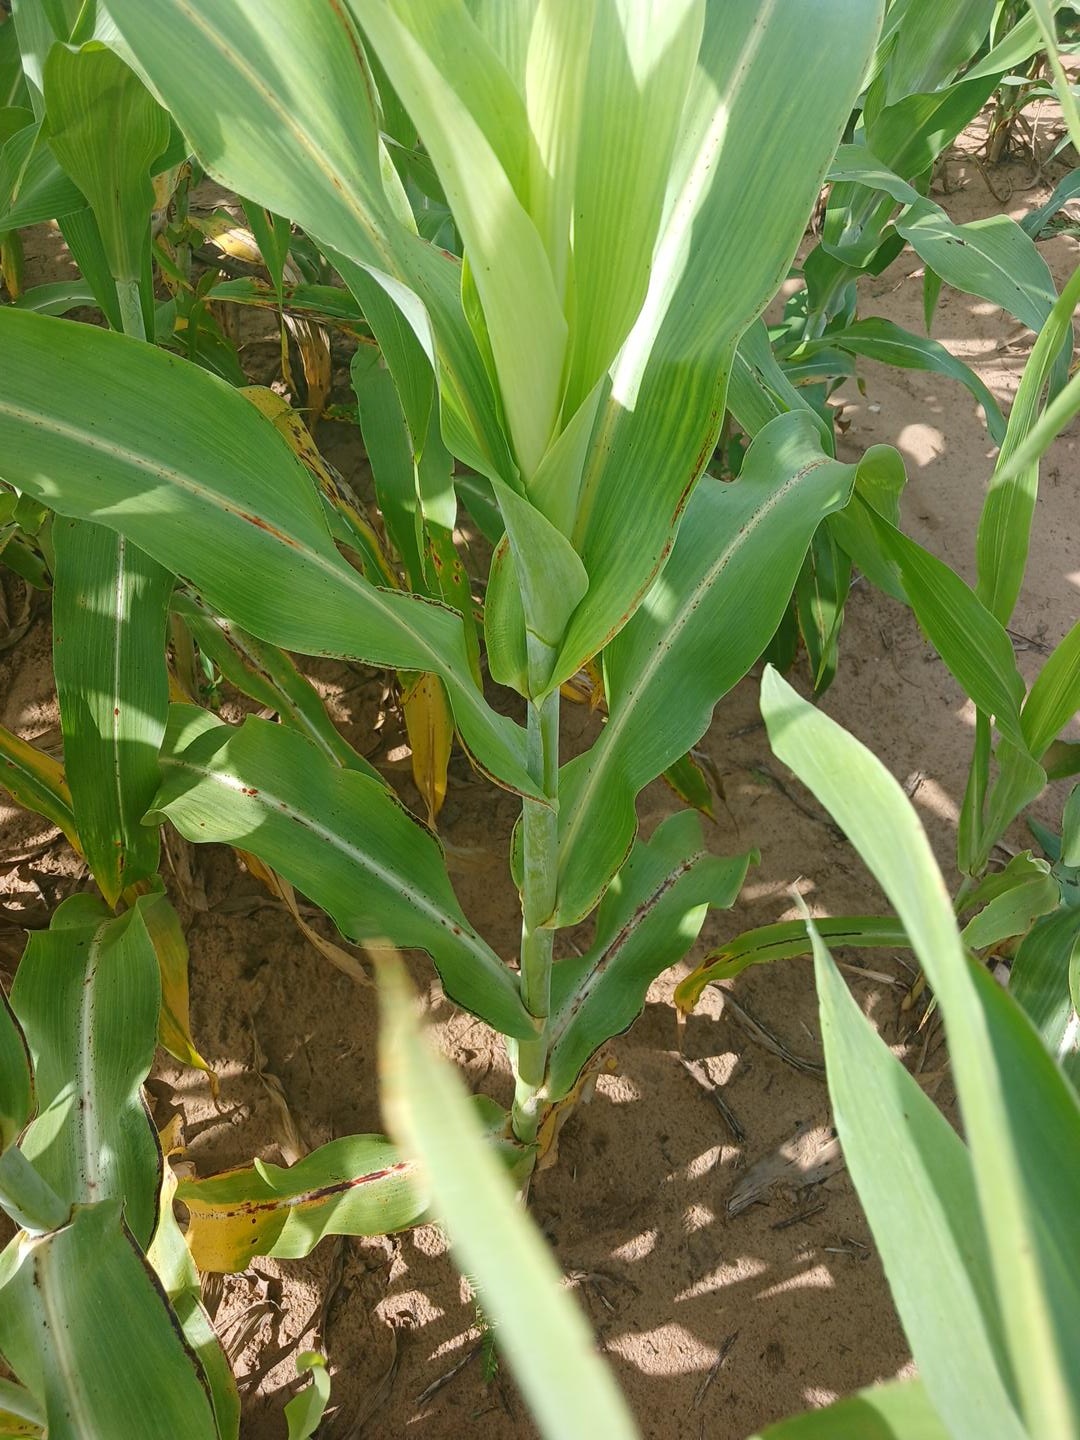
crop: pearl millet
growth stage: vegetative
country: Senegal
